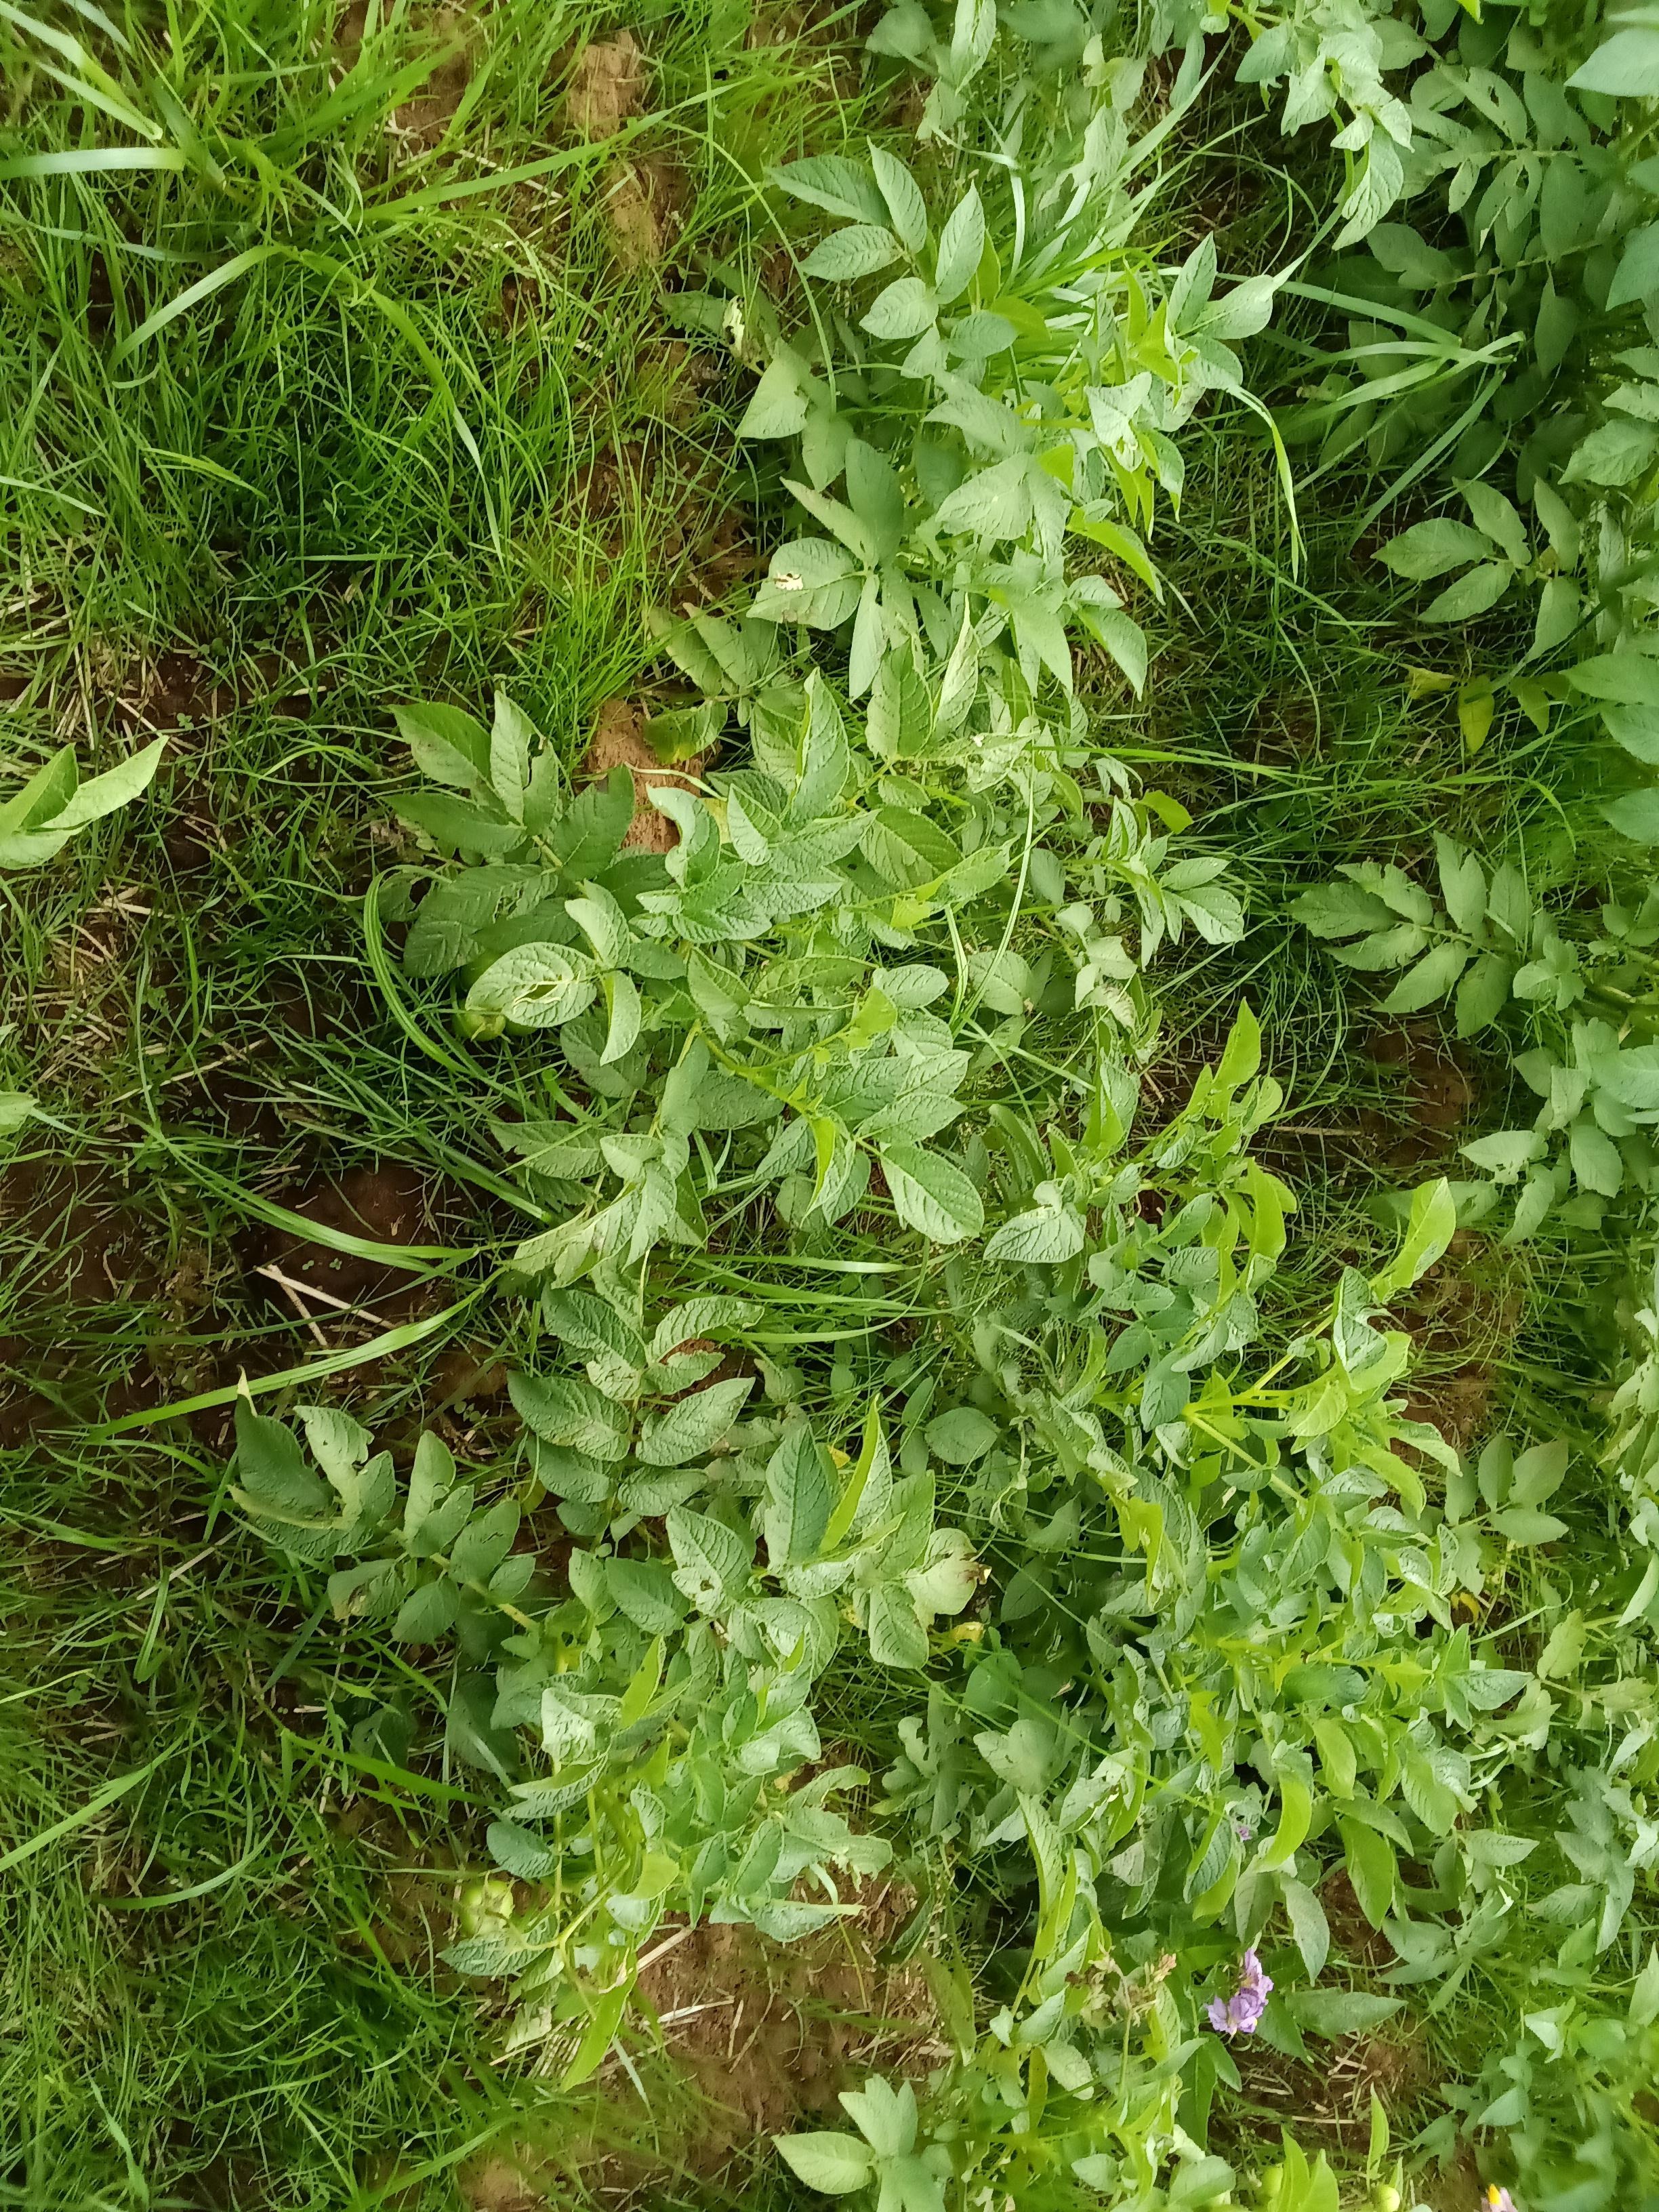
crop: potato
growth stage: flowering
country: Kenya
